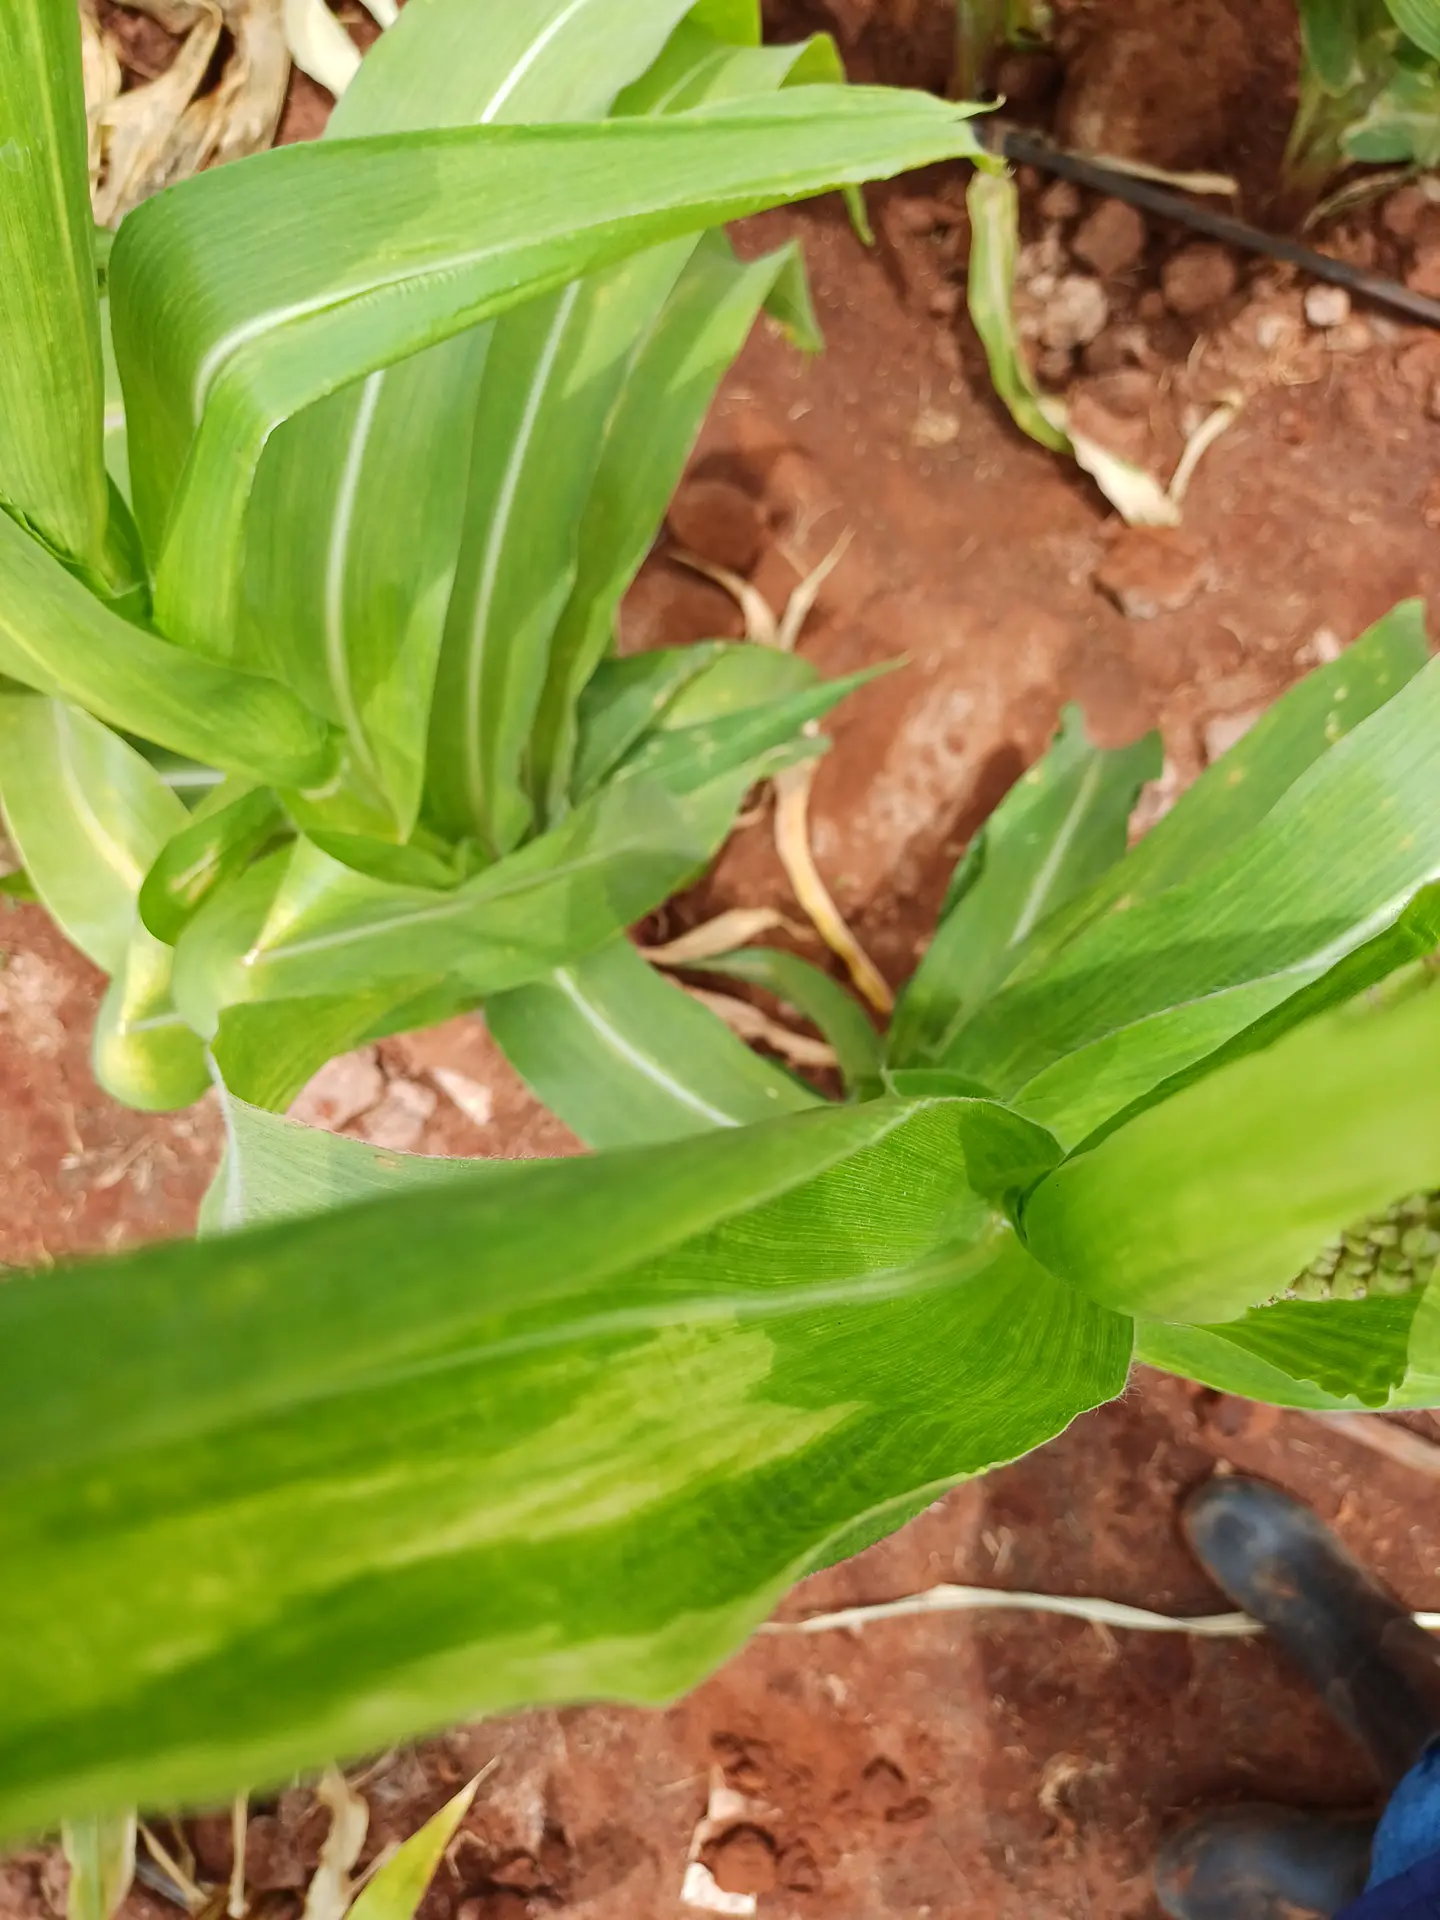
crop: maize
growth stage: flowering
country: Kenya
